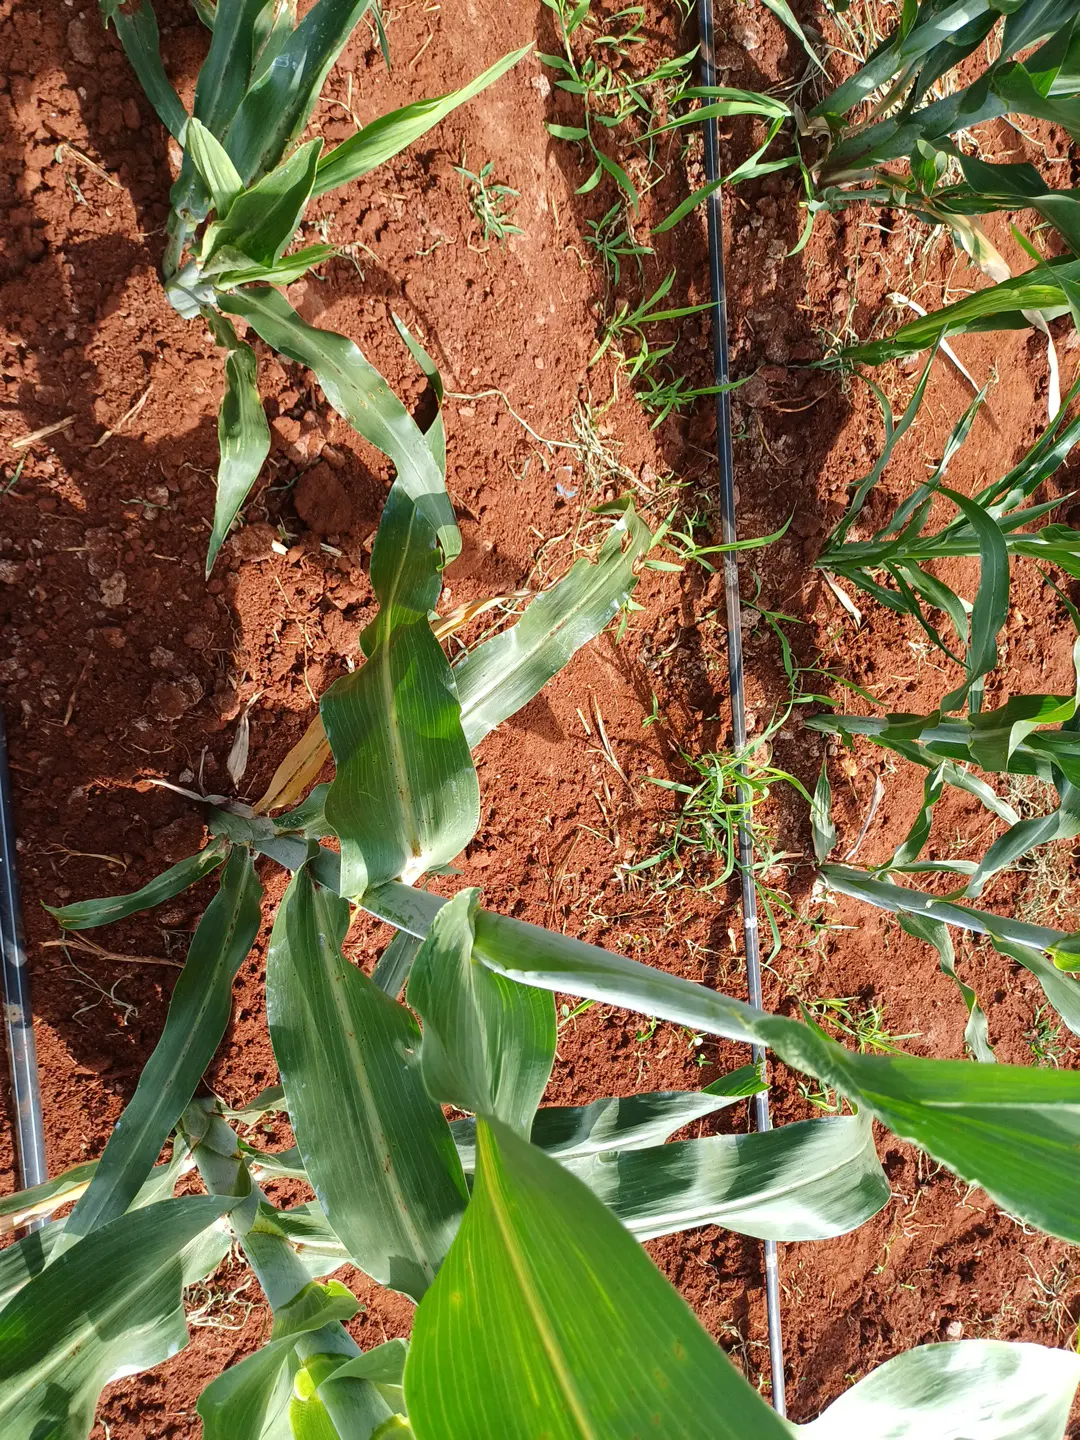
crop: sorghum
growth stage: vegetative
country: Kenya
